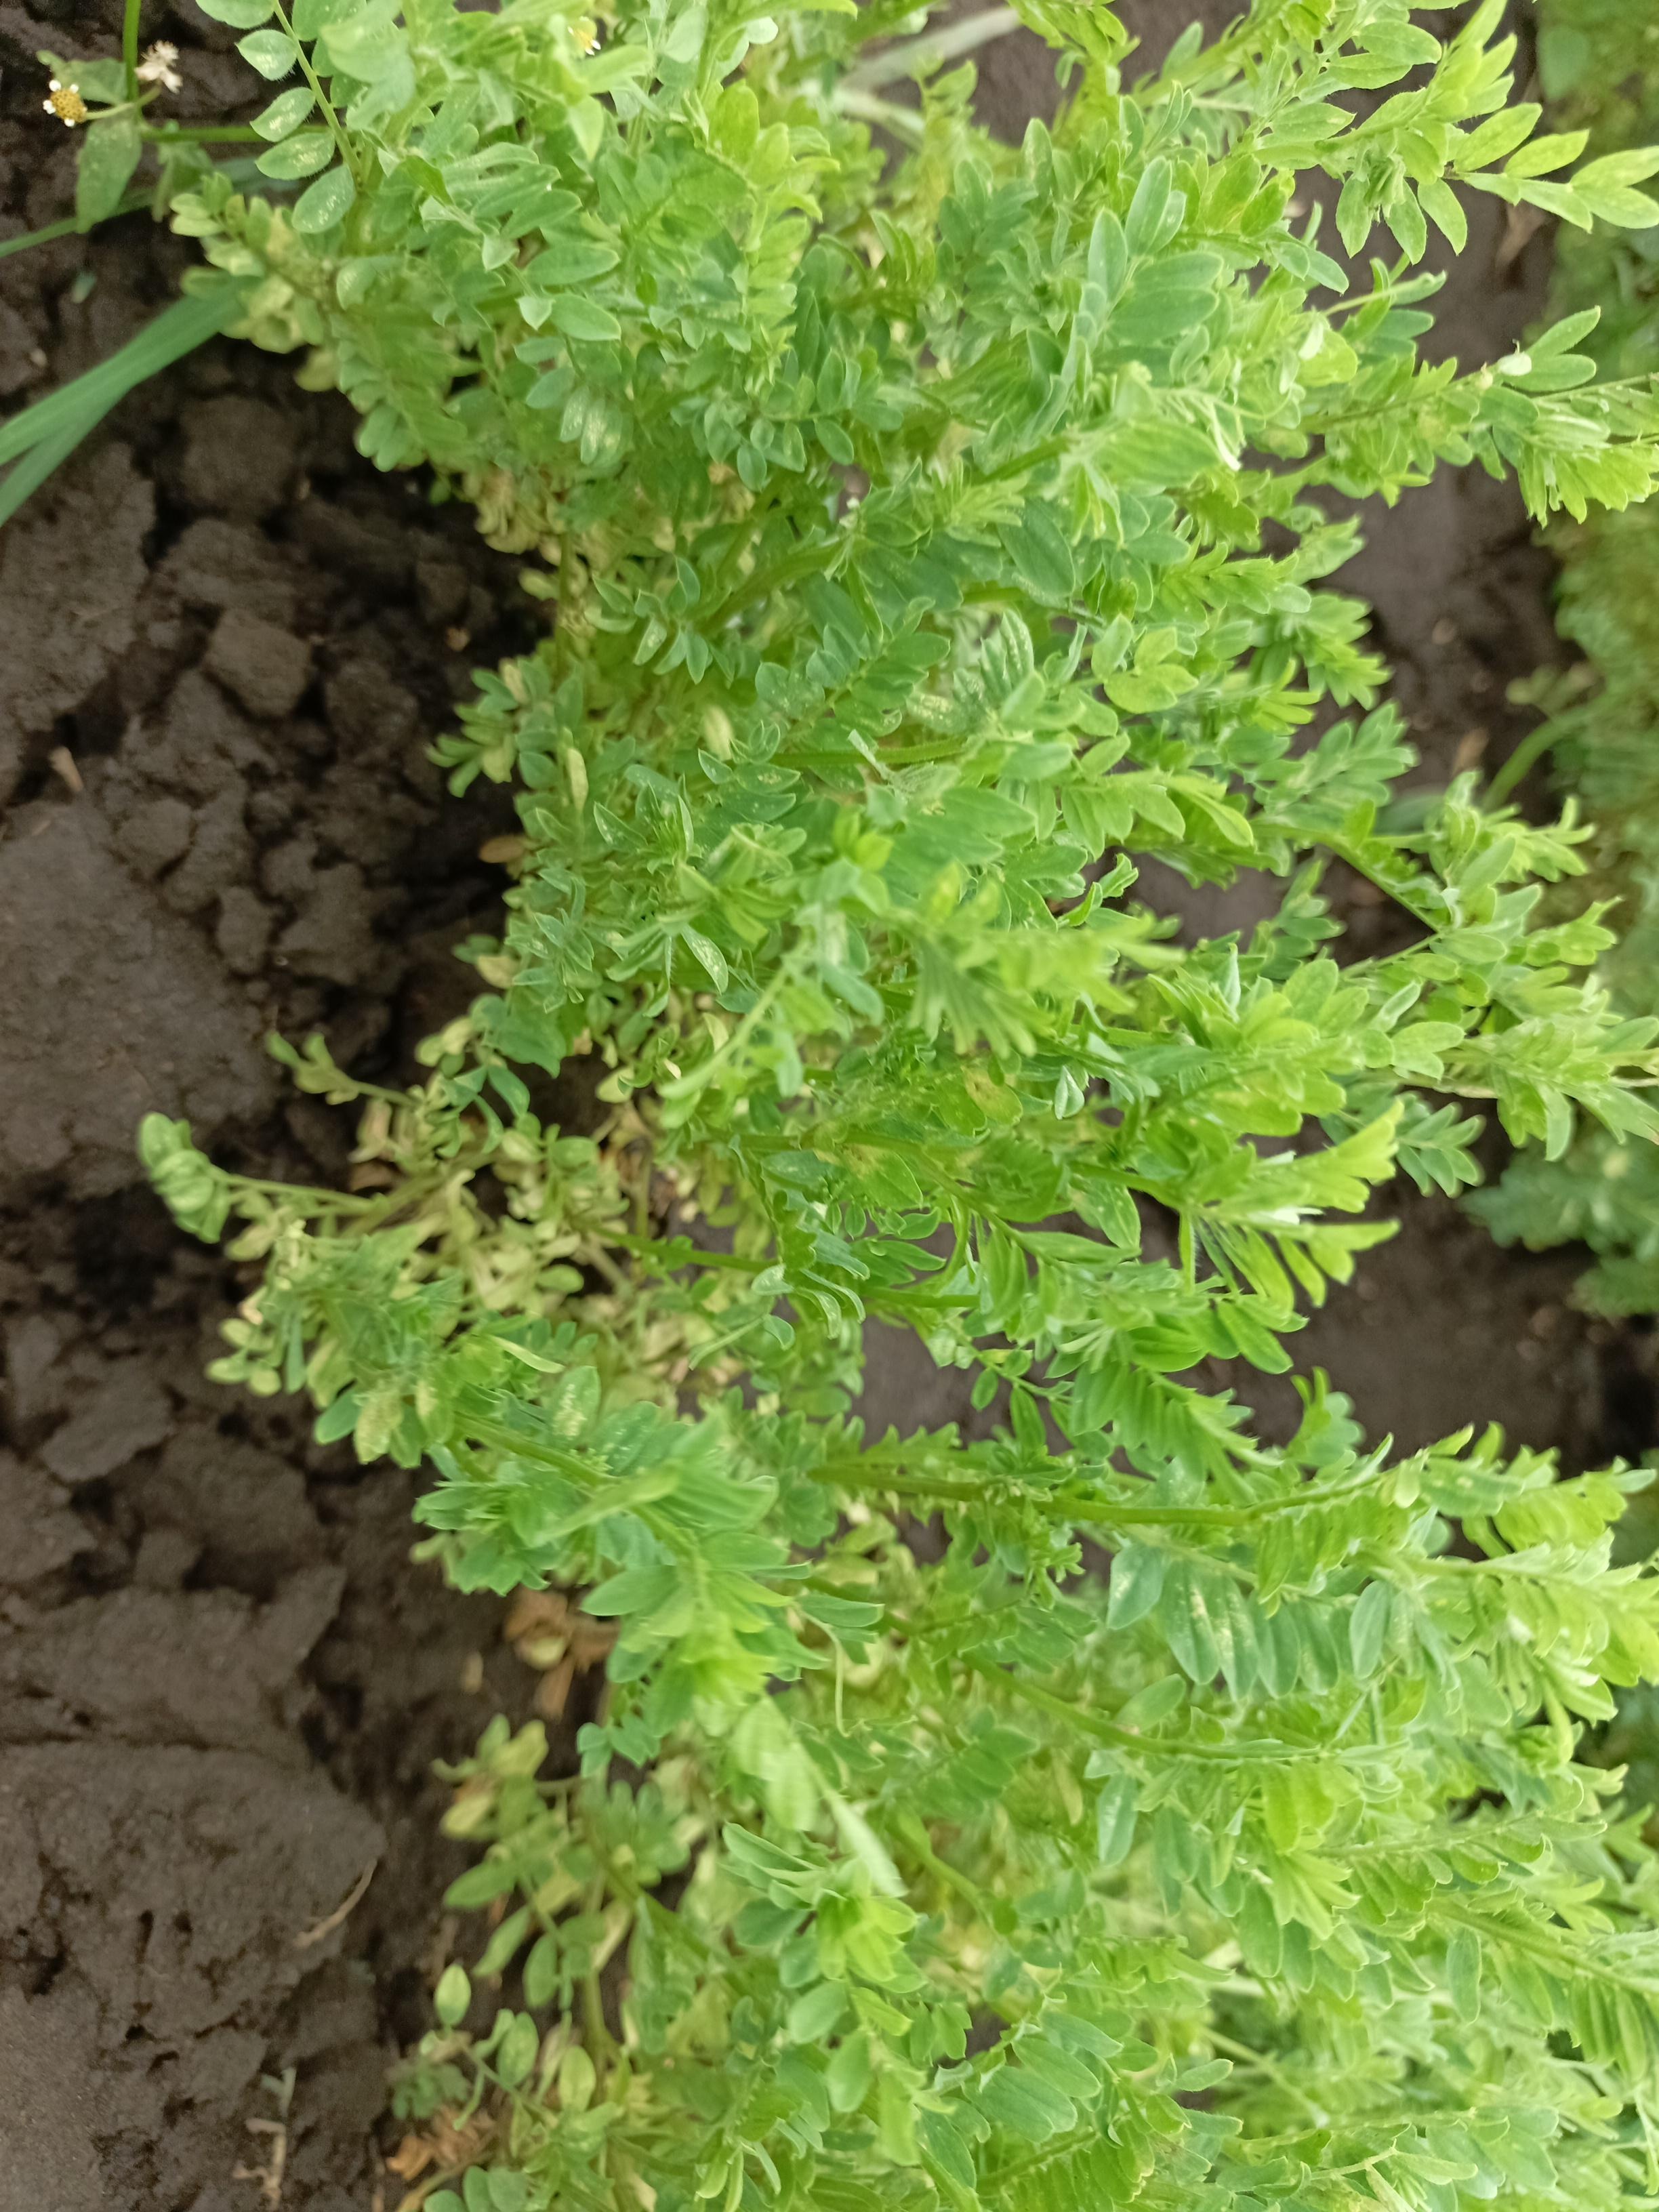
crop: lentil
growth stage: vegetative
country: Tanzania
